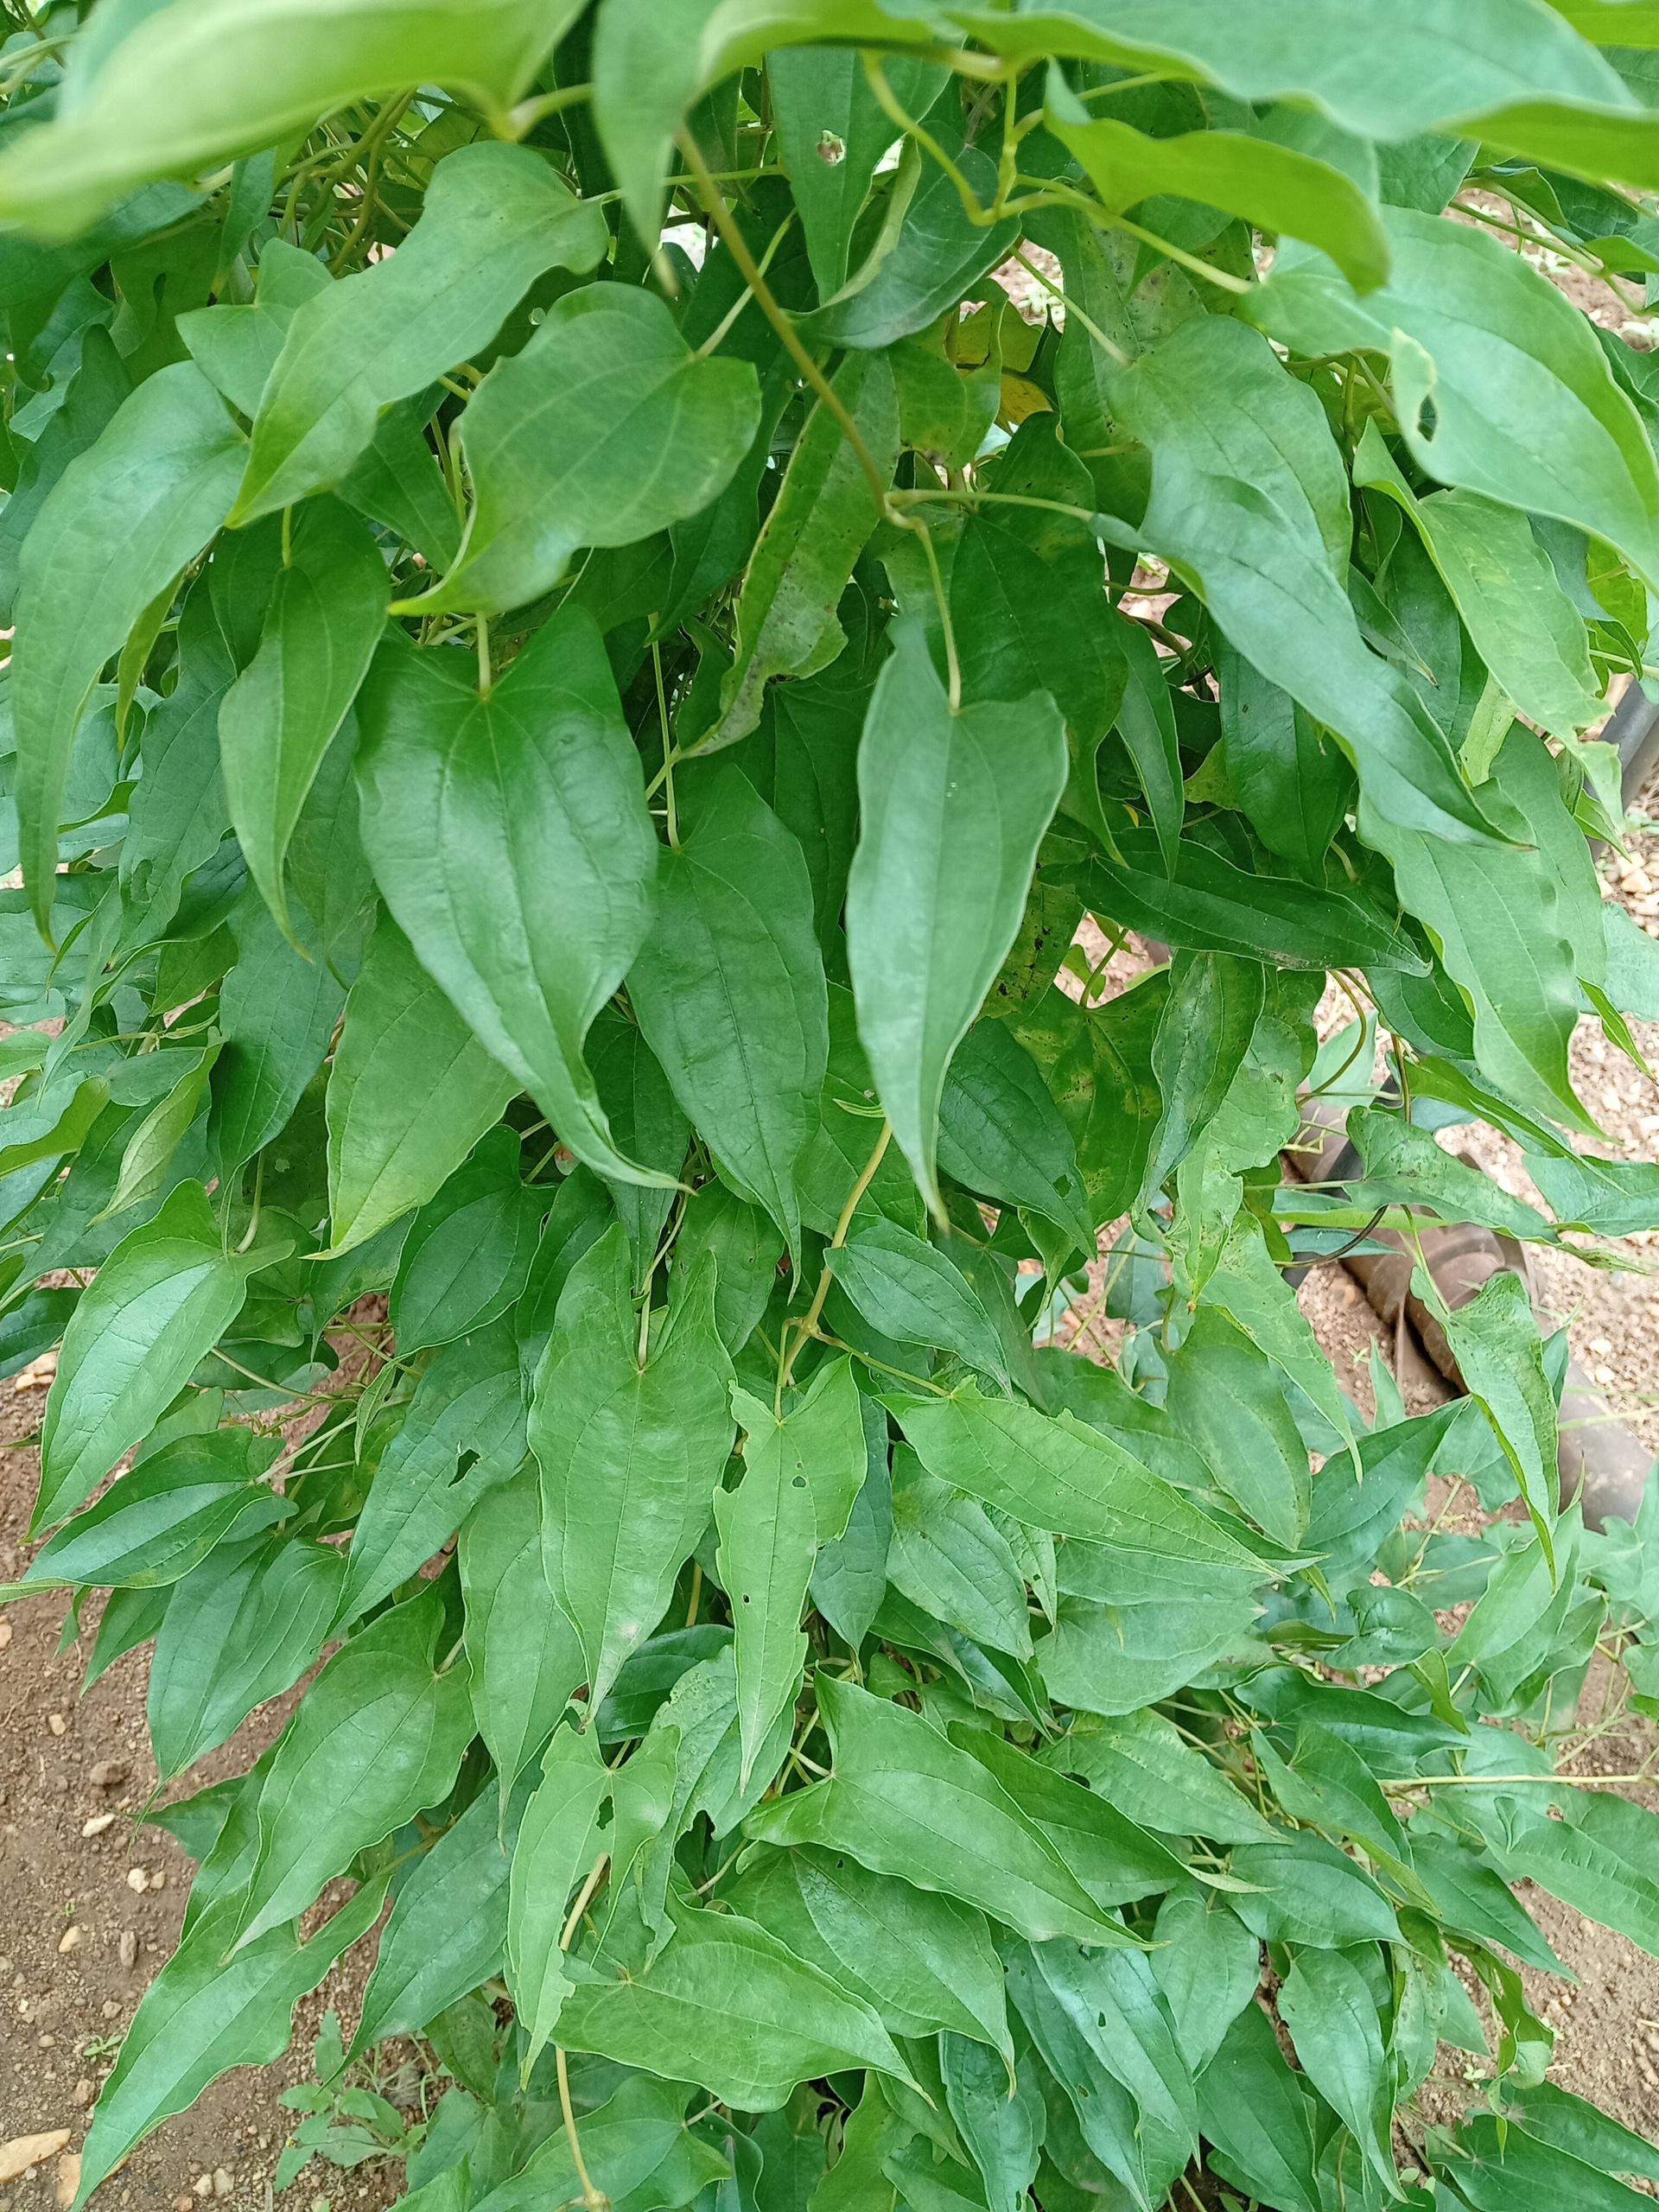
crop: yam
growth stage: vegetative
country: Nigeria
